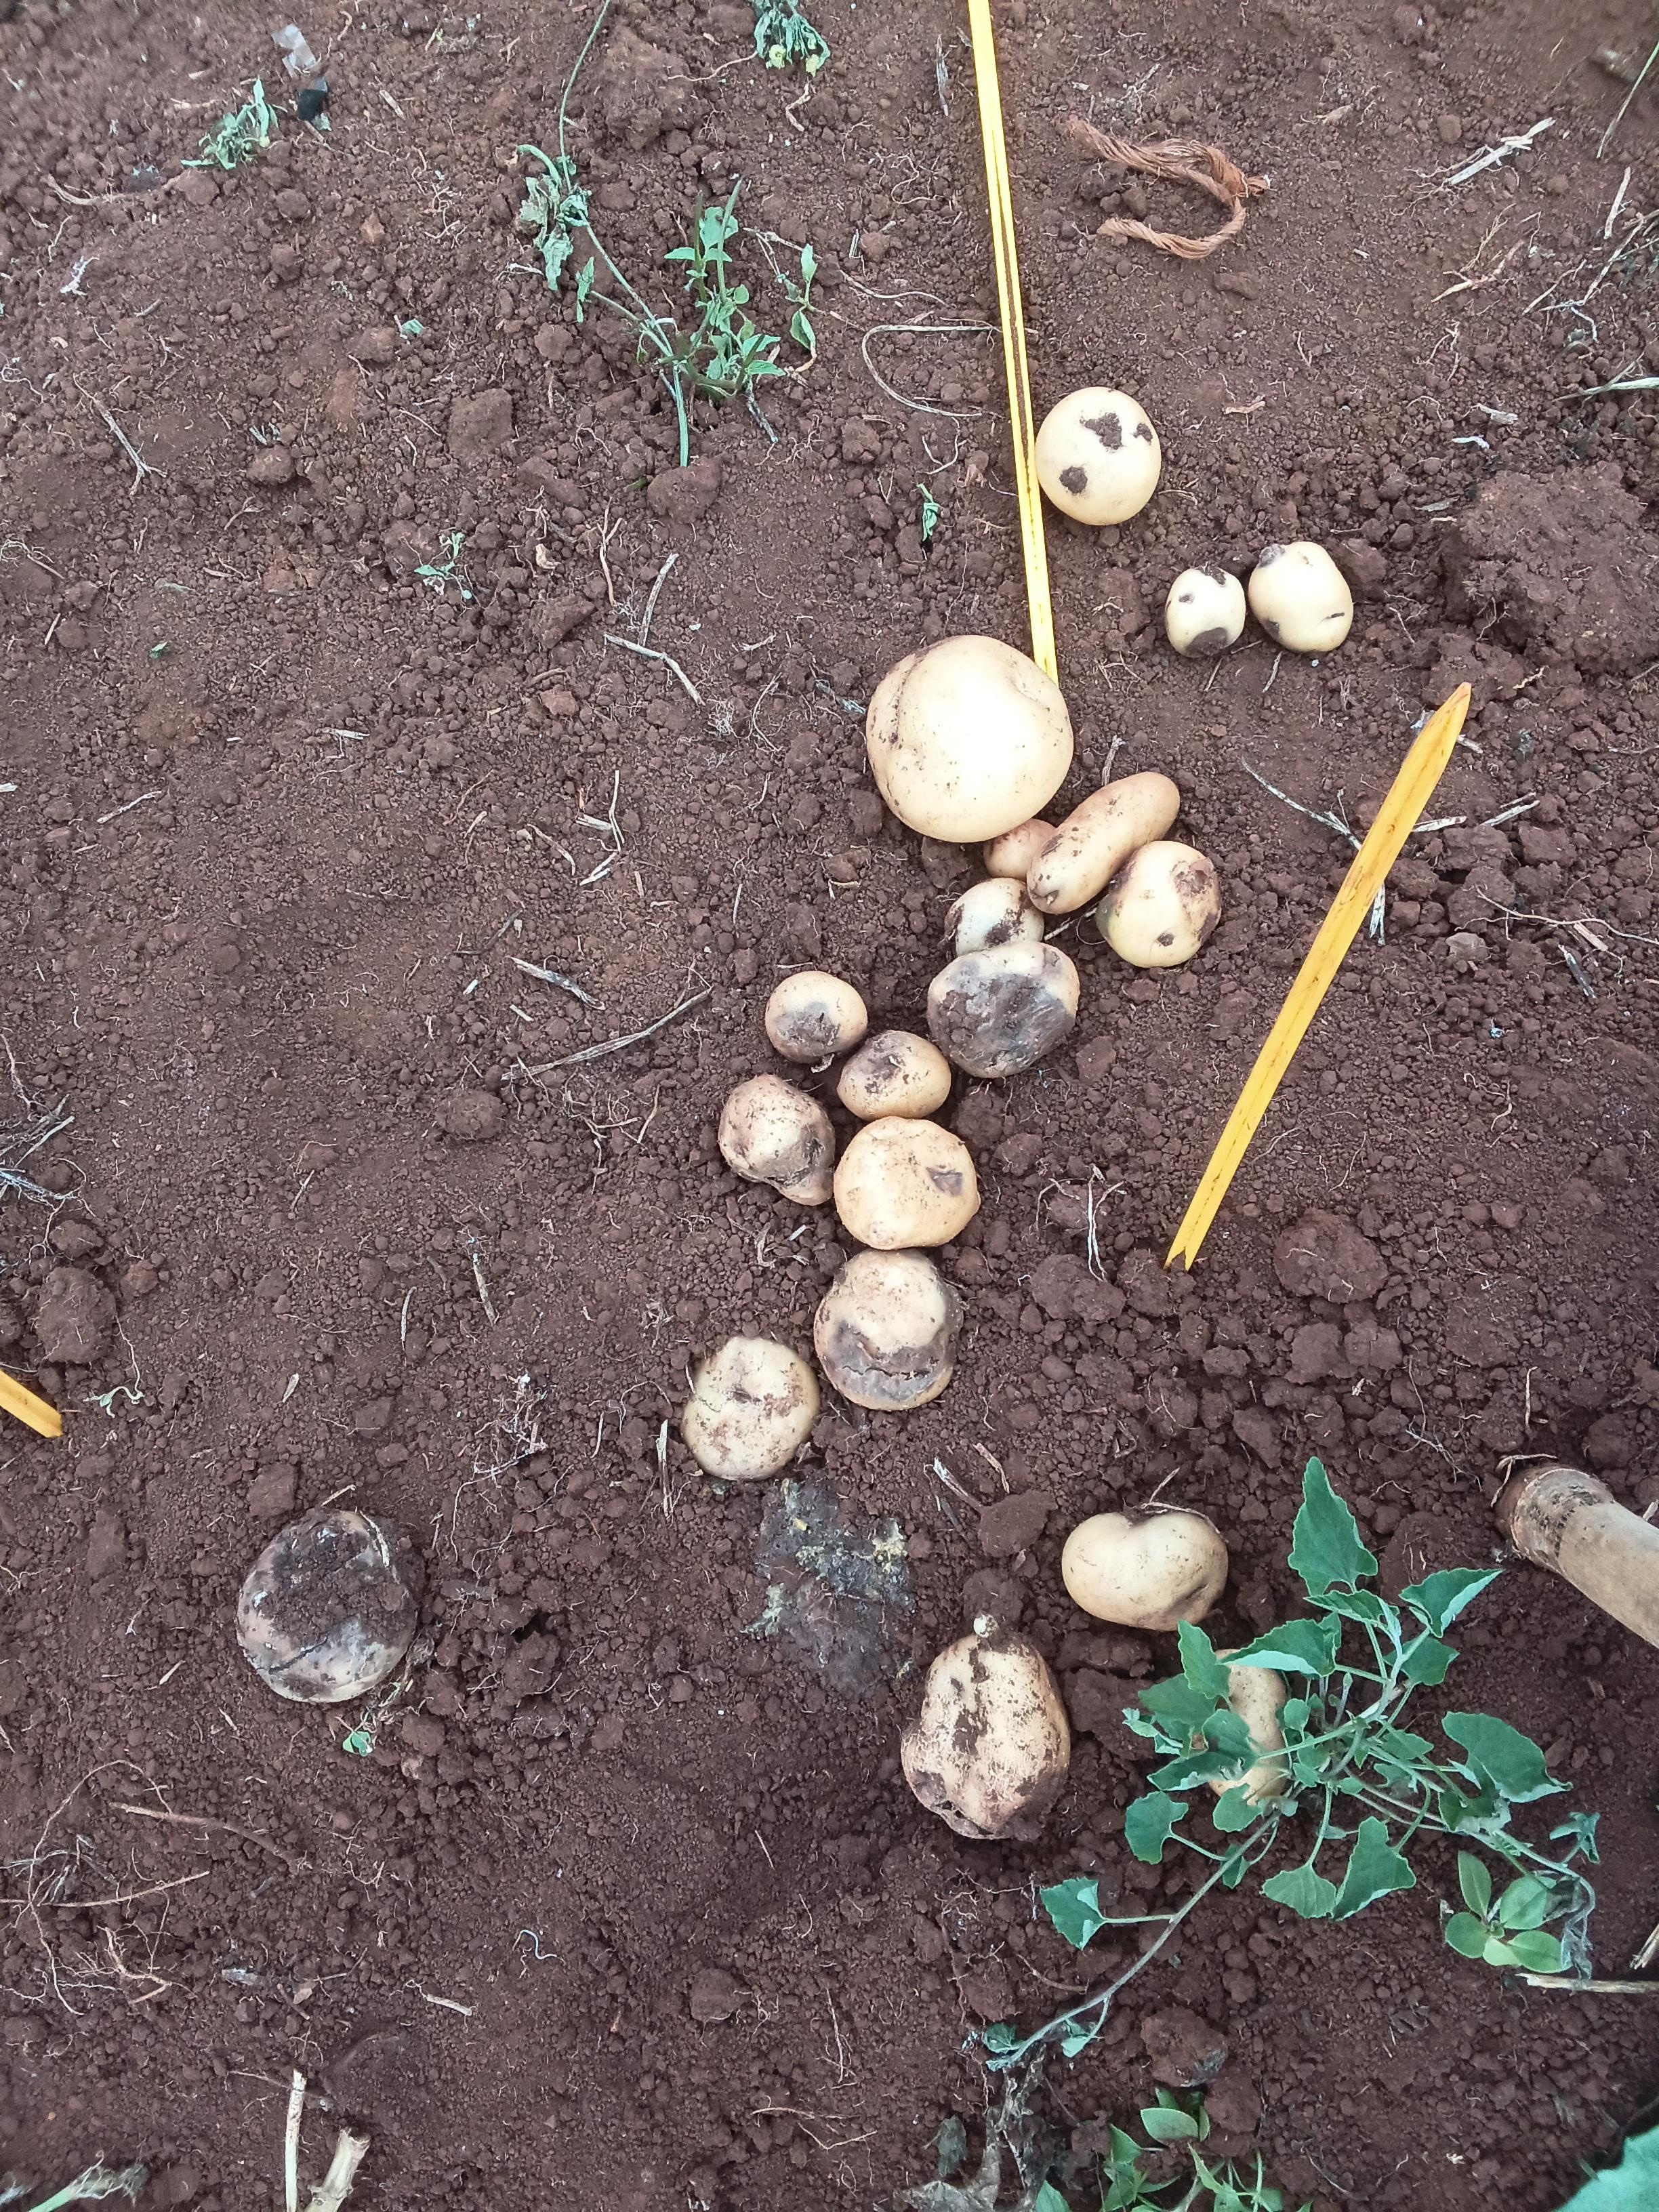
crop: potato
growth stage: harvest
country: Kenya
